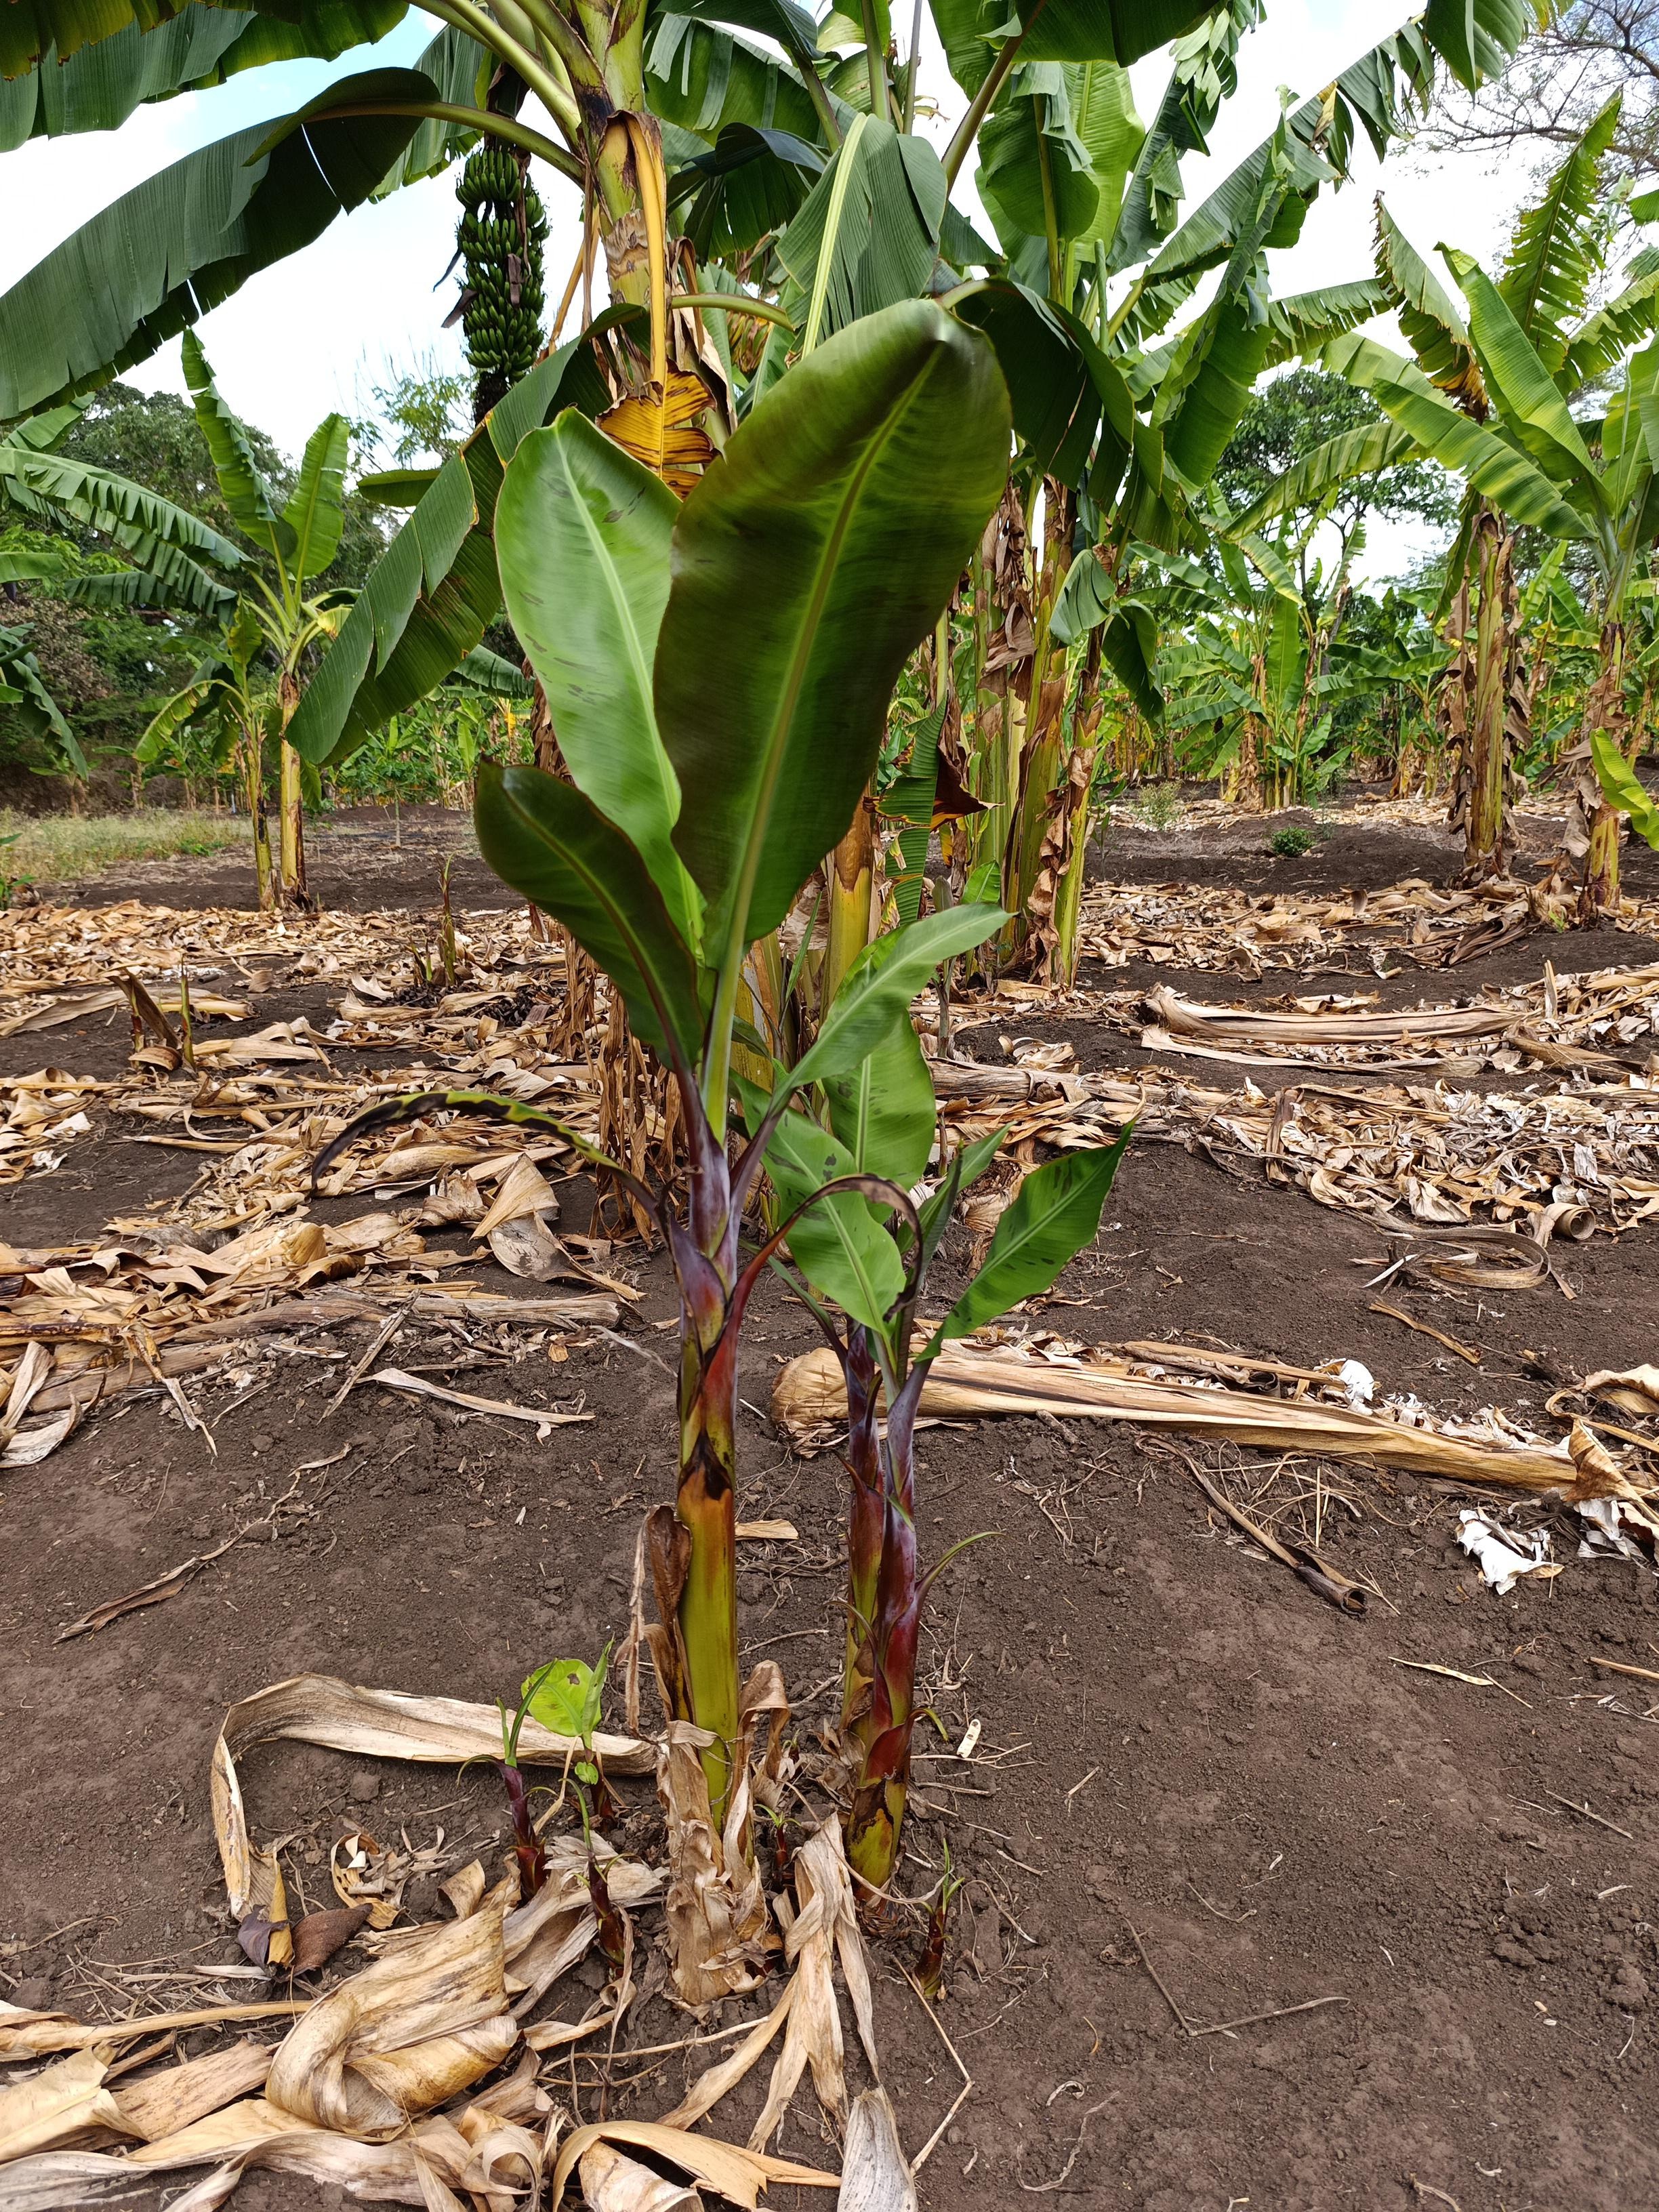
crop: banana
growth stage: vegetative
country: Tanzania
